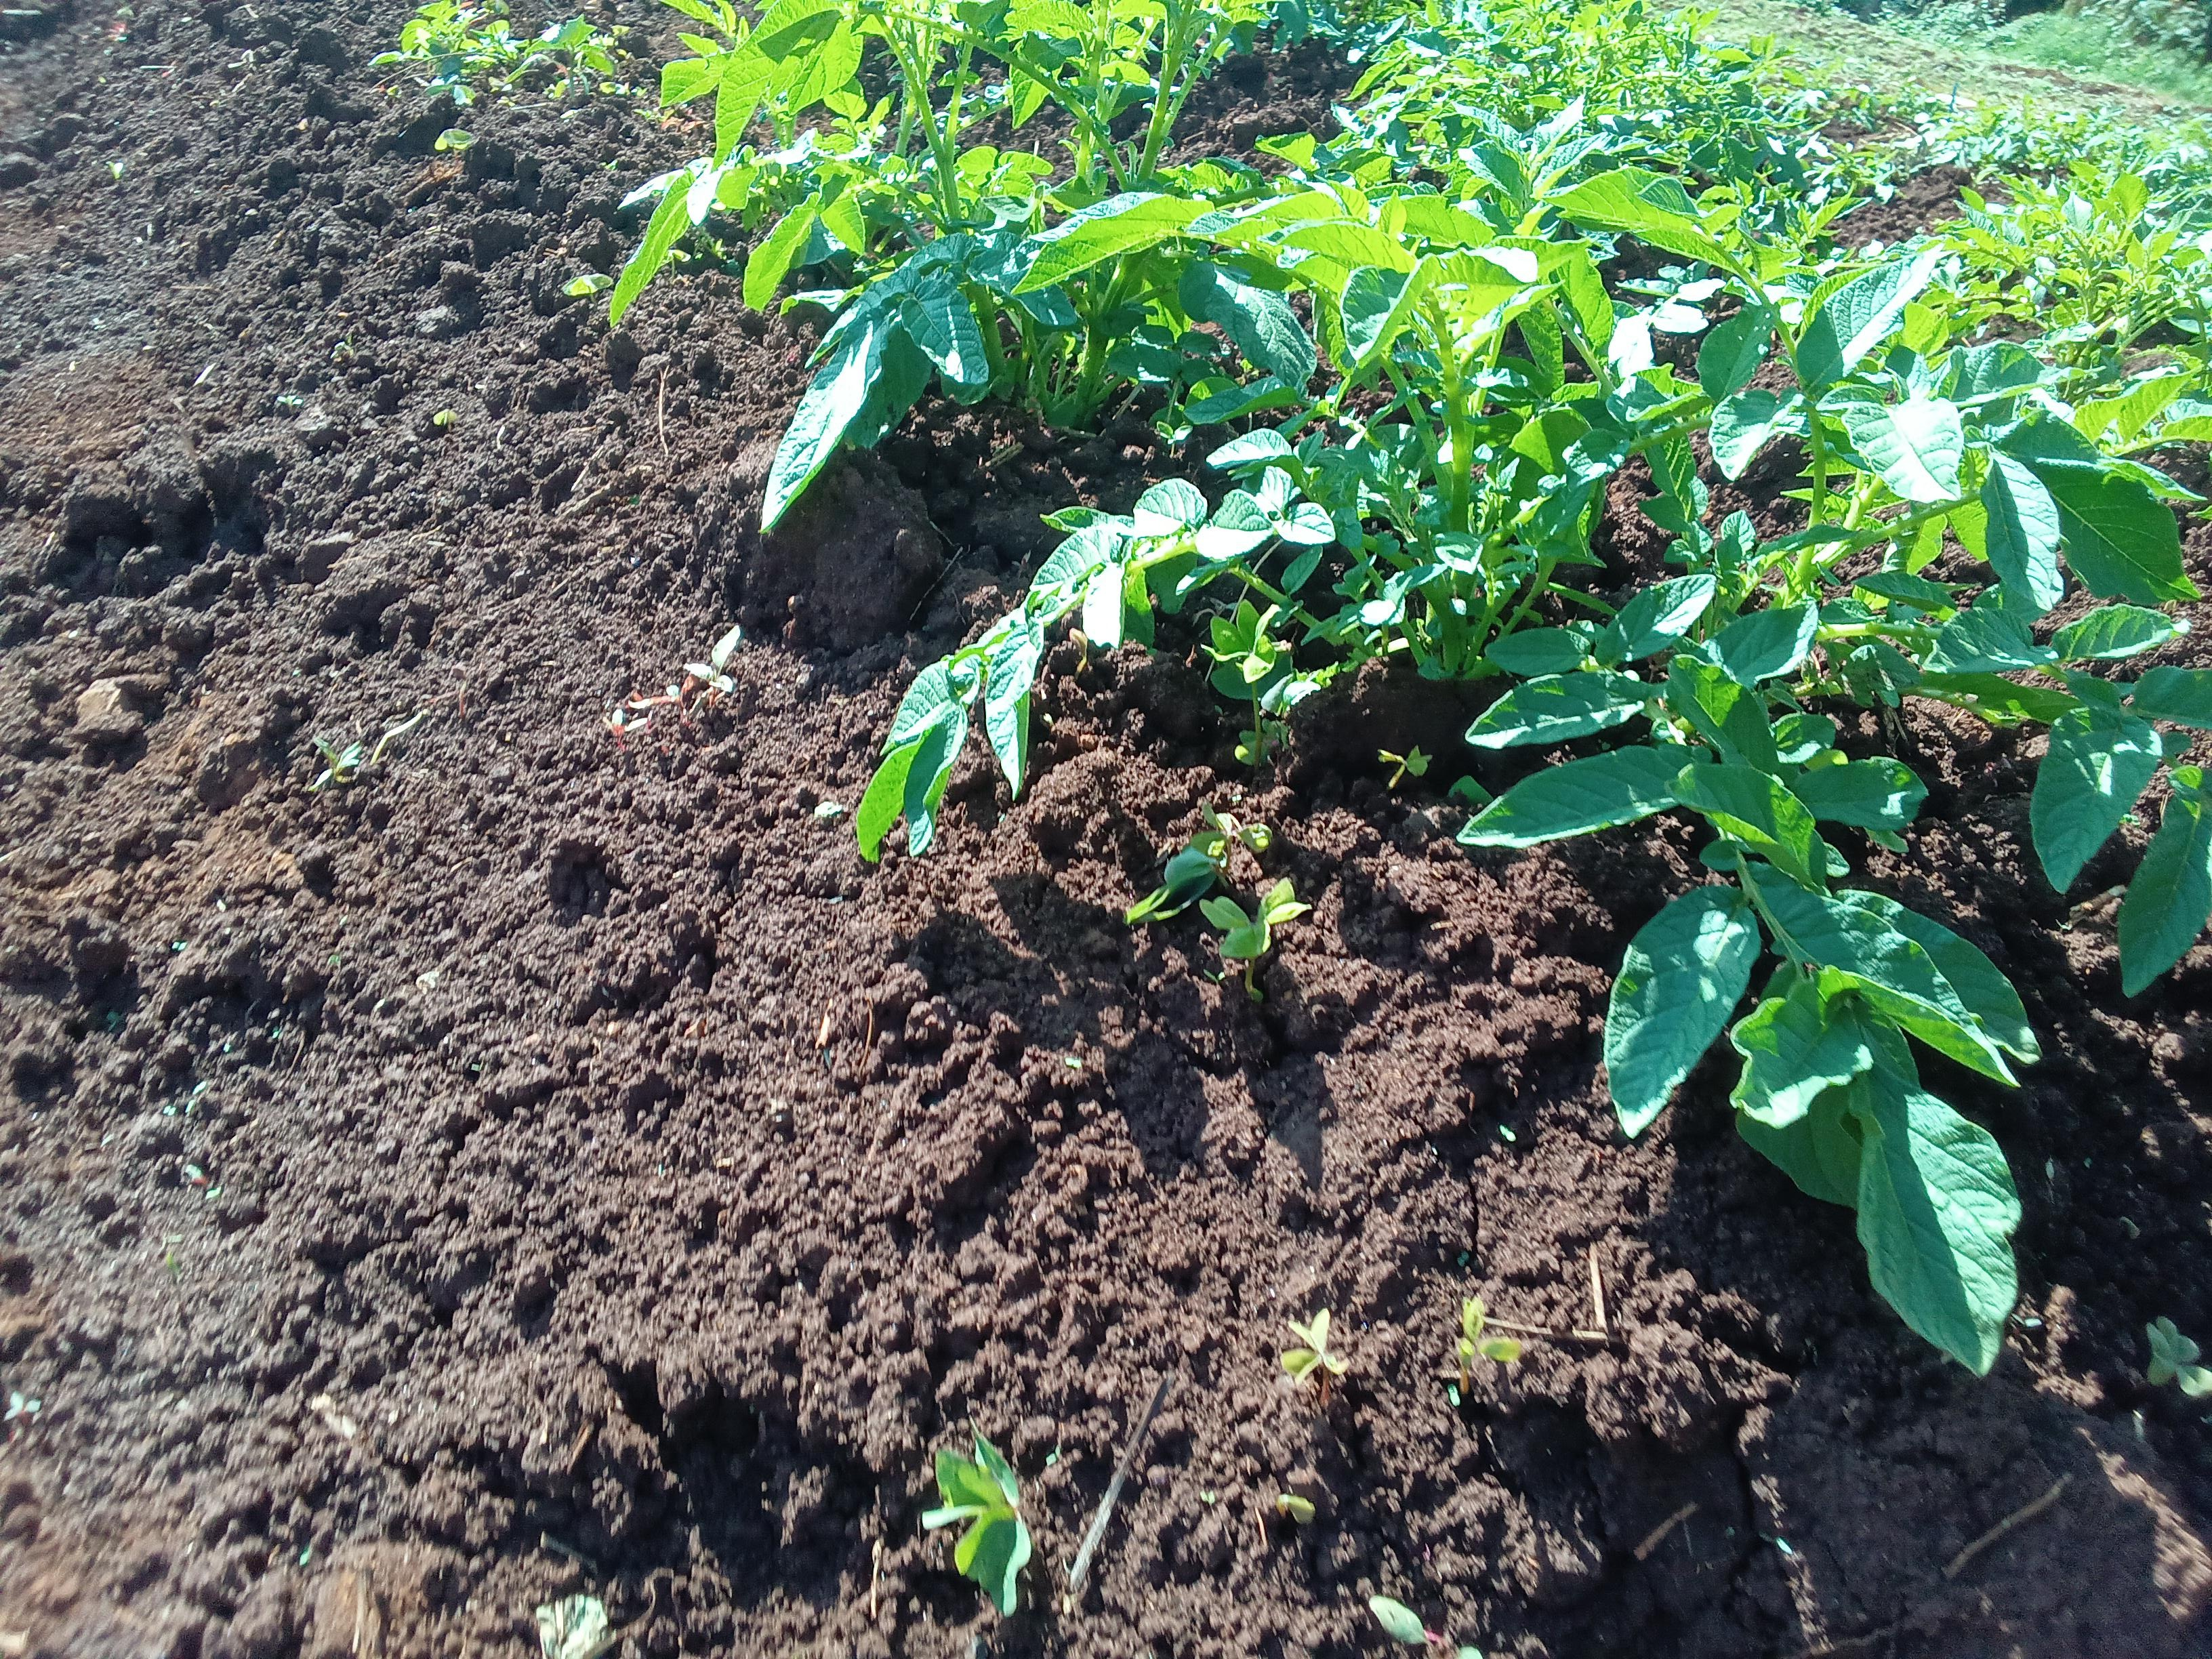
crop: potato
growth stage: vegetative
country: Kenya
